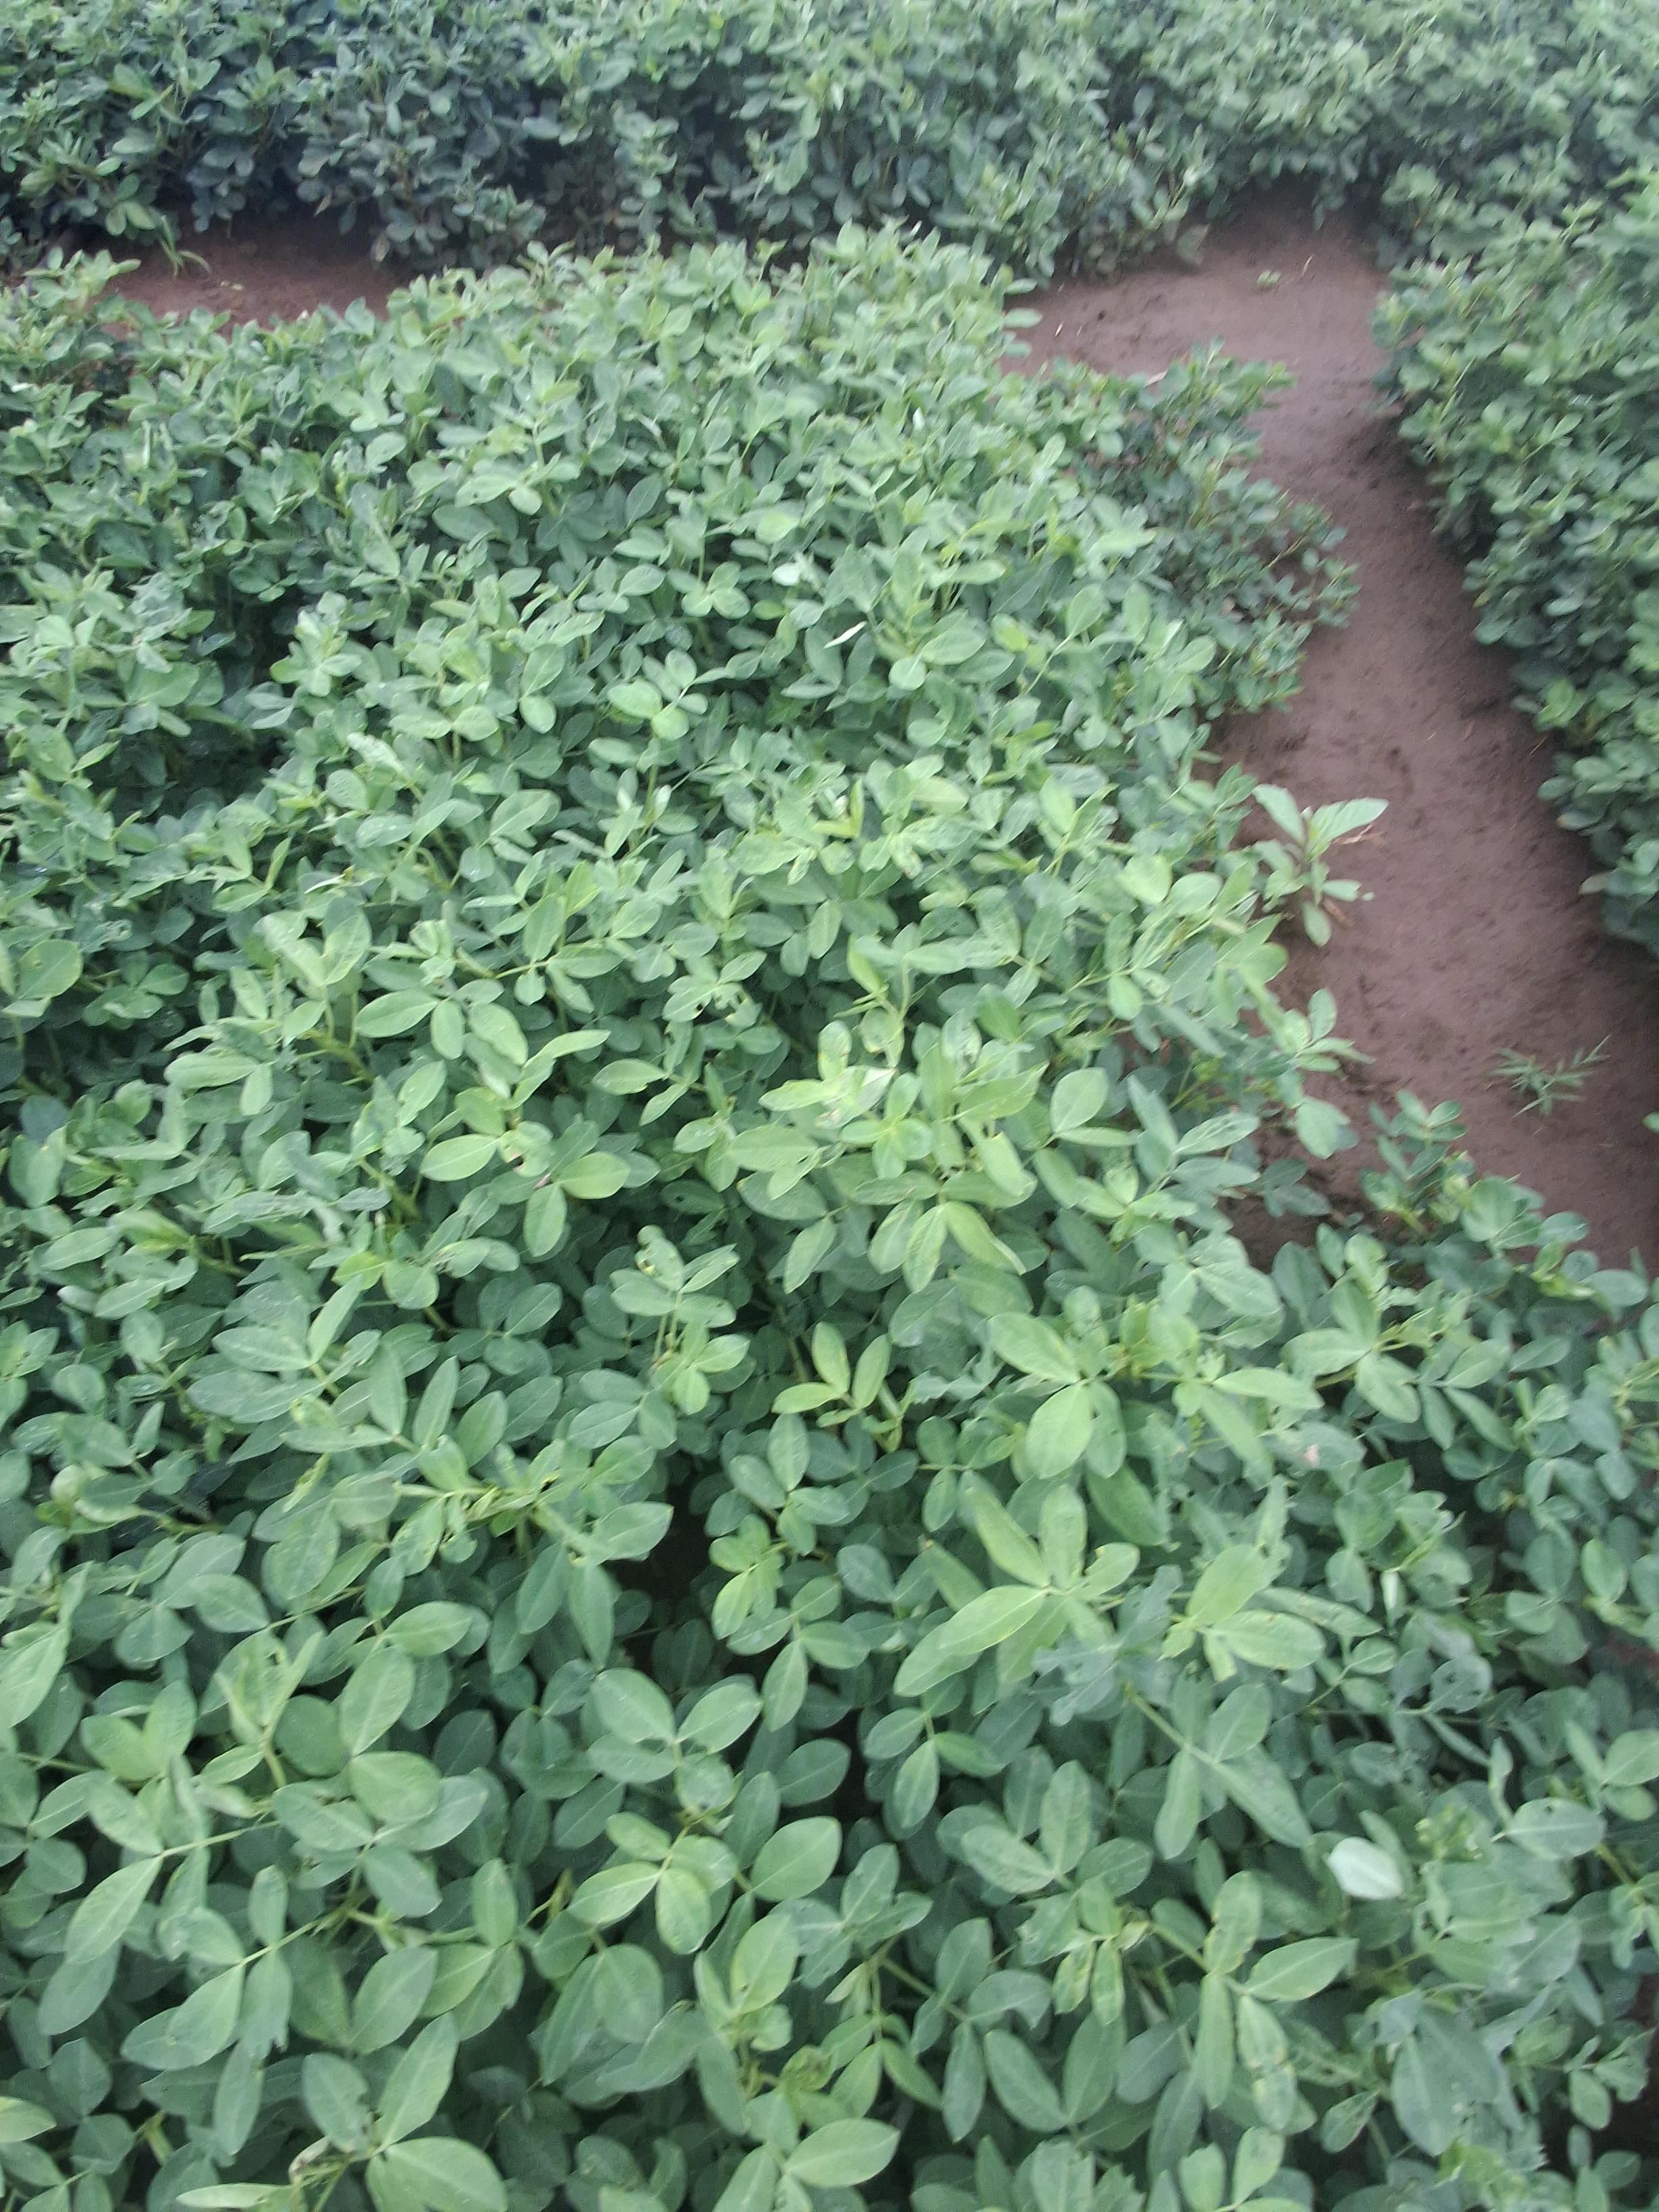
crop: groundnut
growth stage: pegging
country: Kenya
